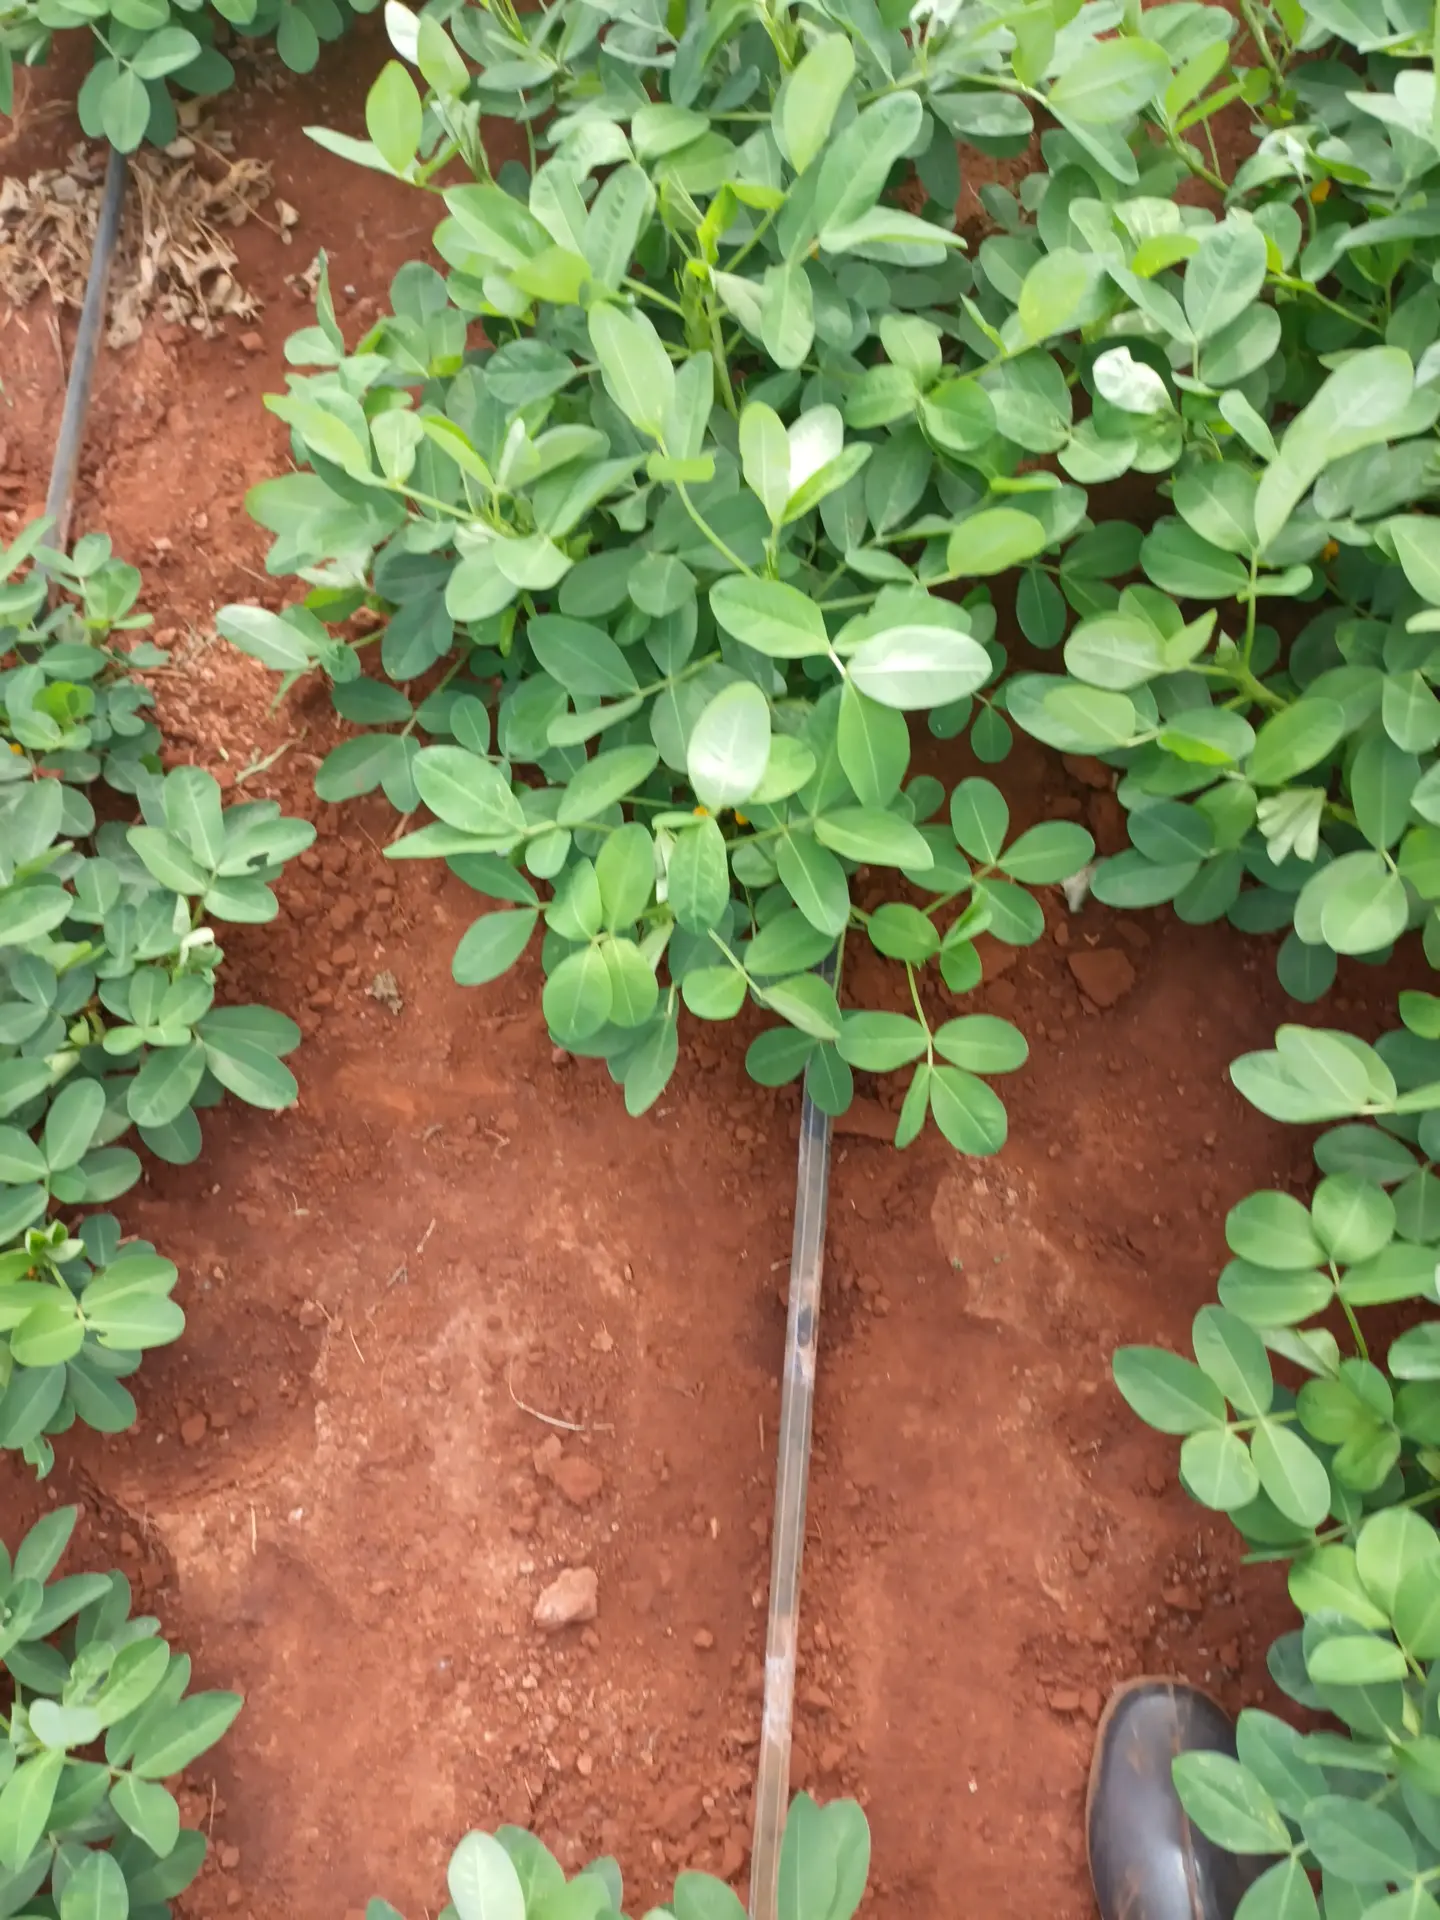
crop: groundnut
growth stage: flowering
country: Kenya
